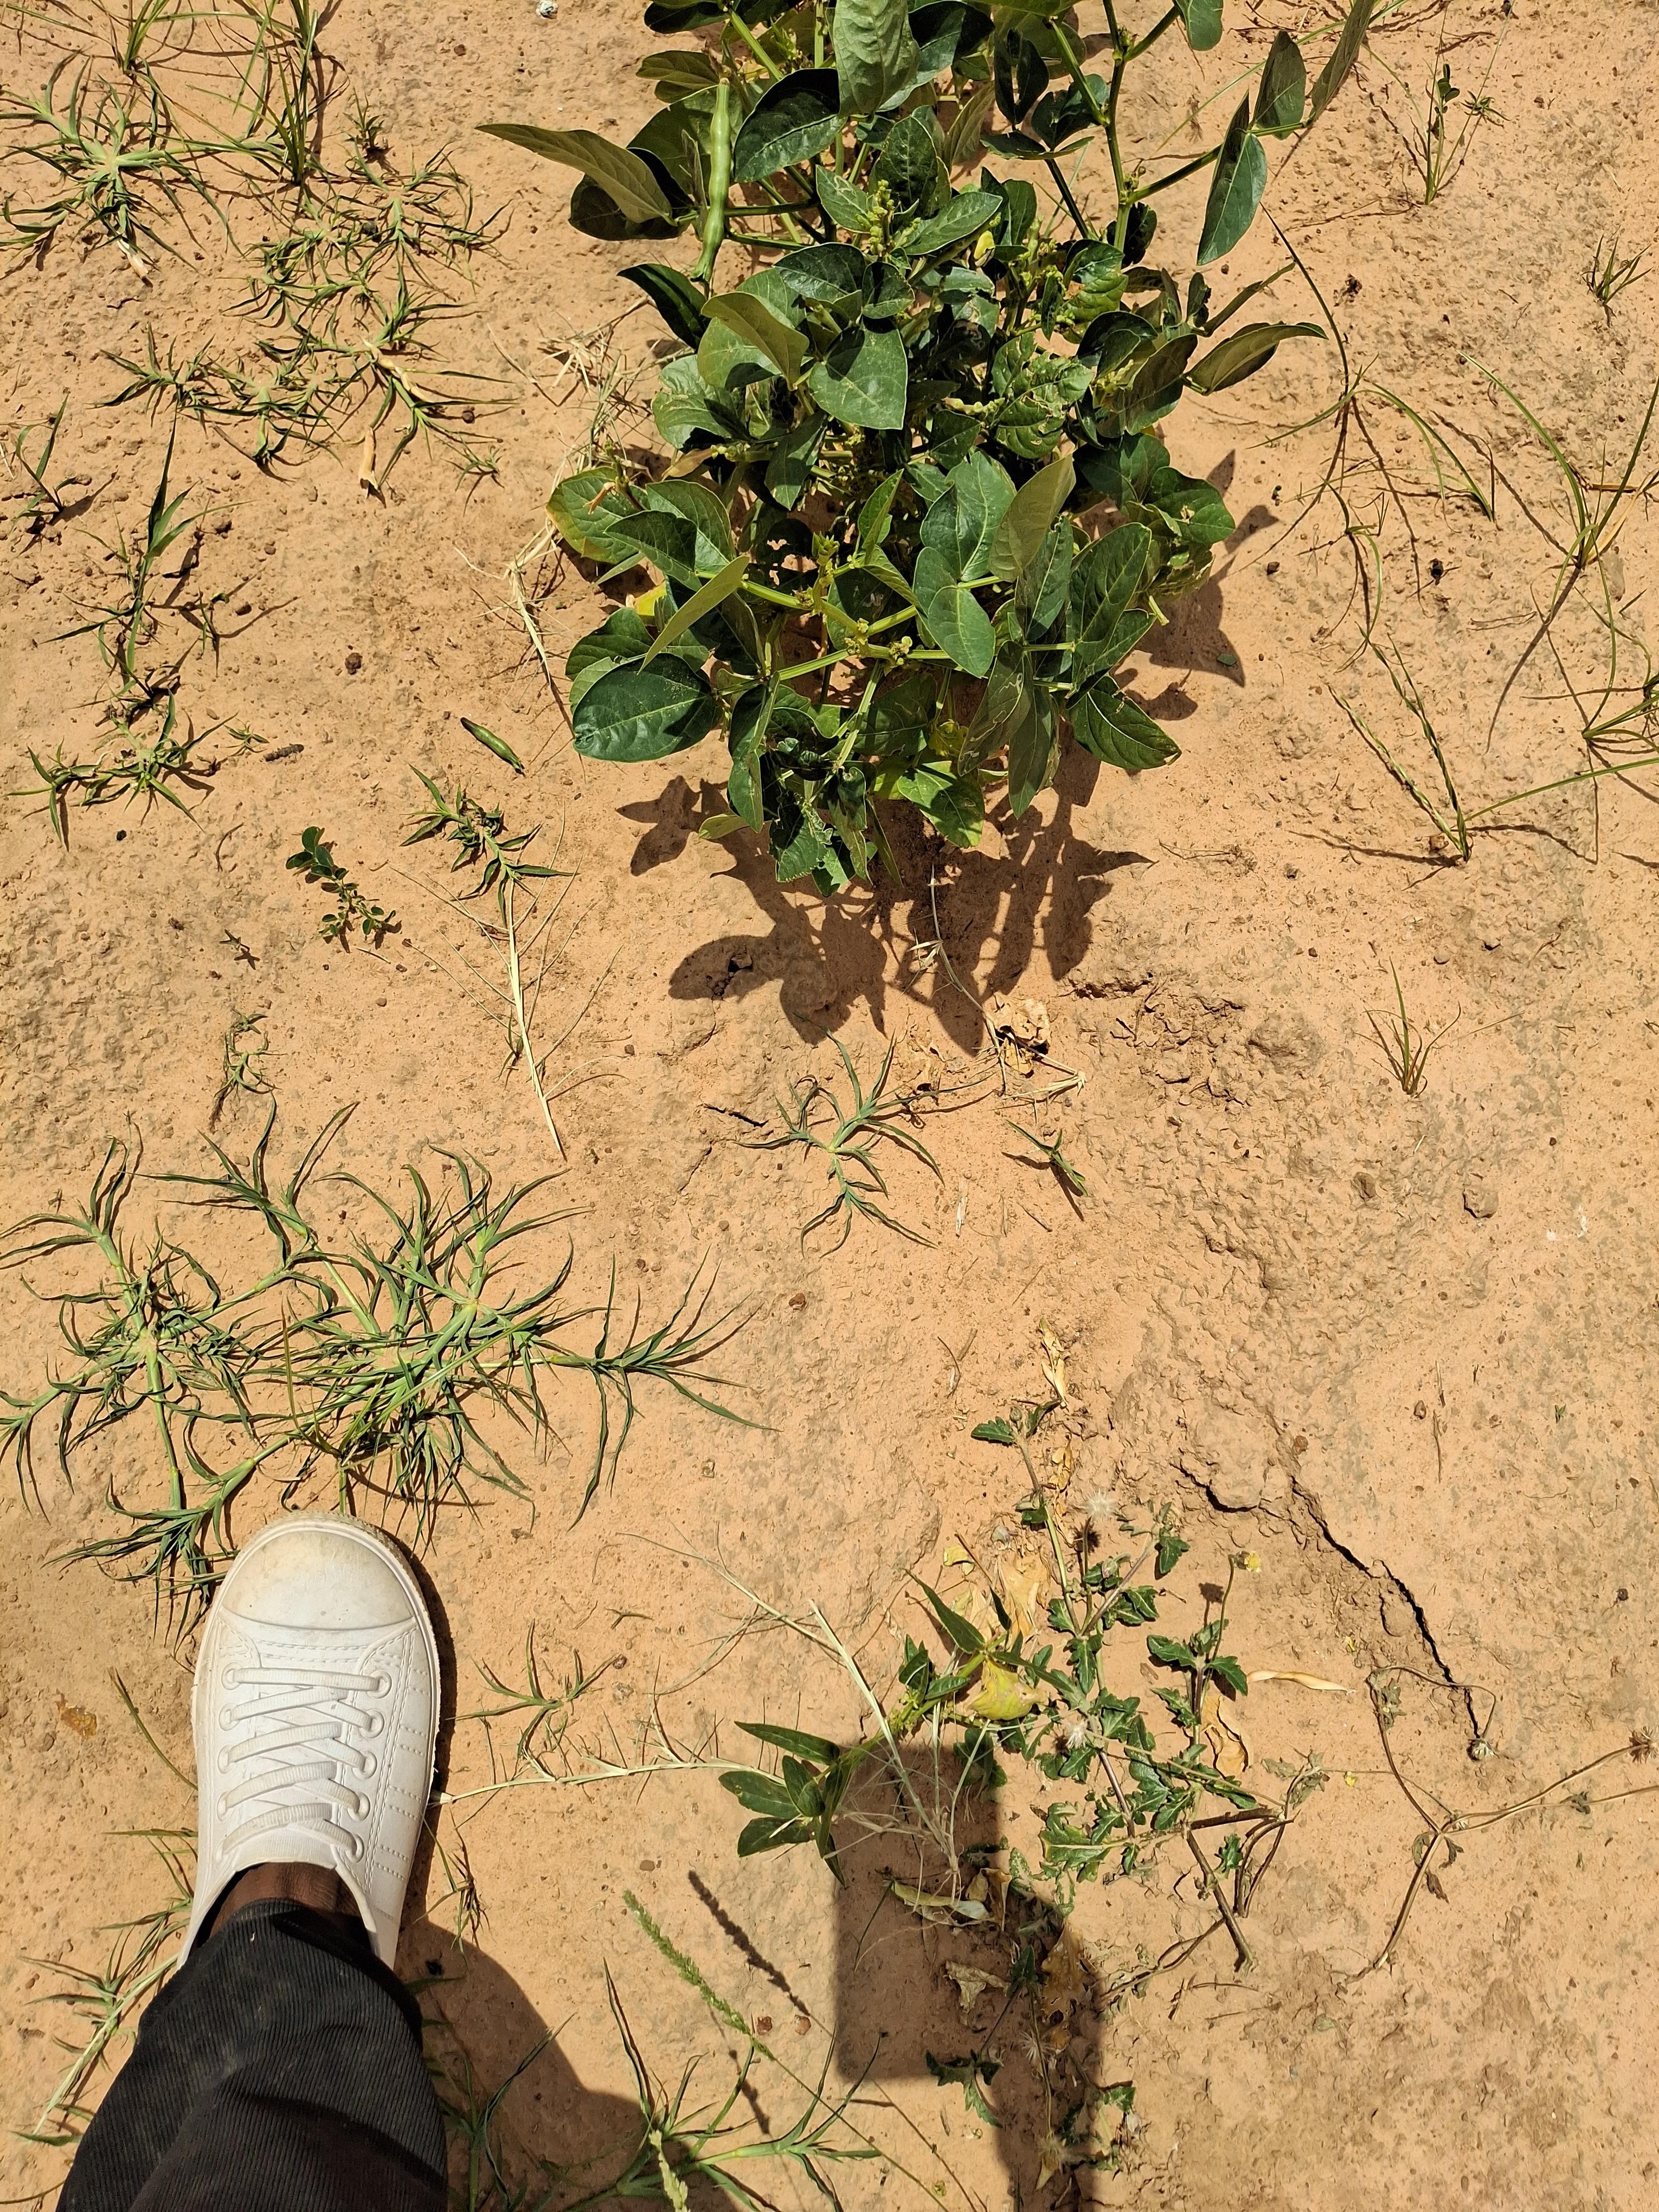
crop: cowpea
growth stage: harvest maturity
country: Nigeria
